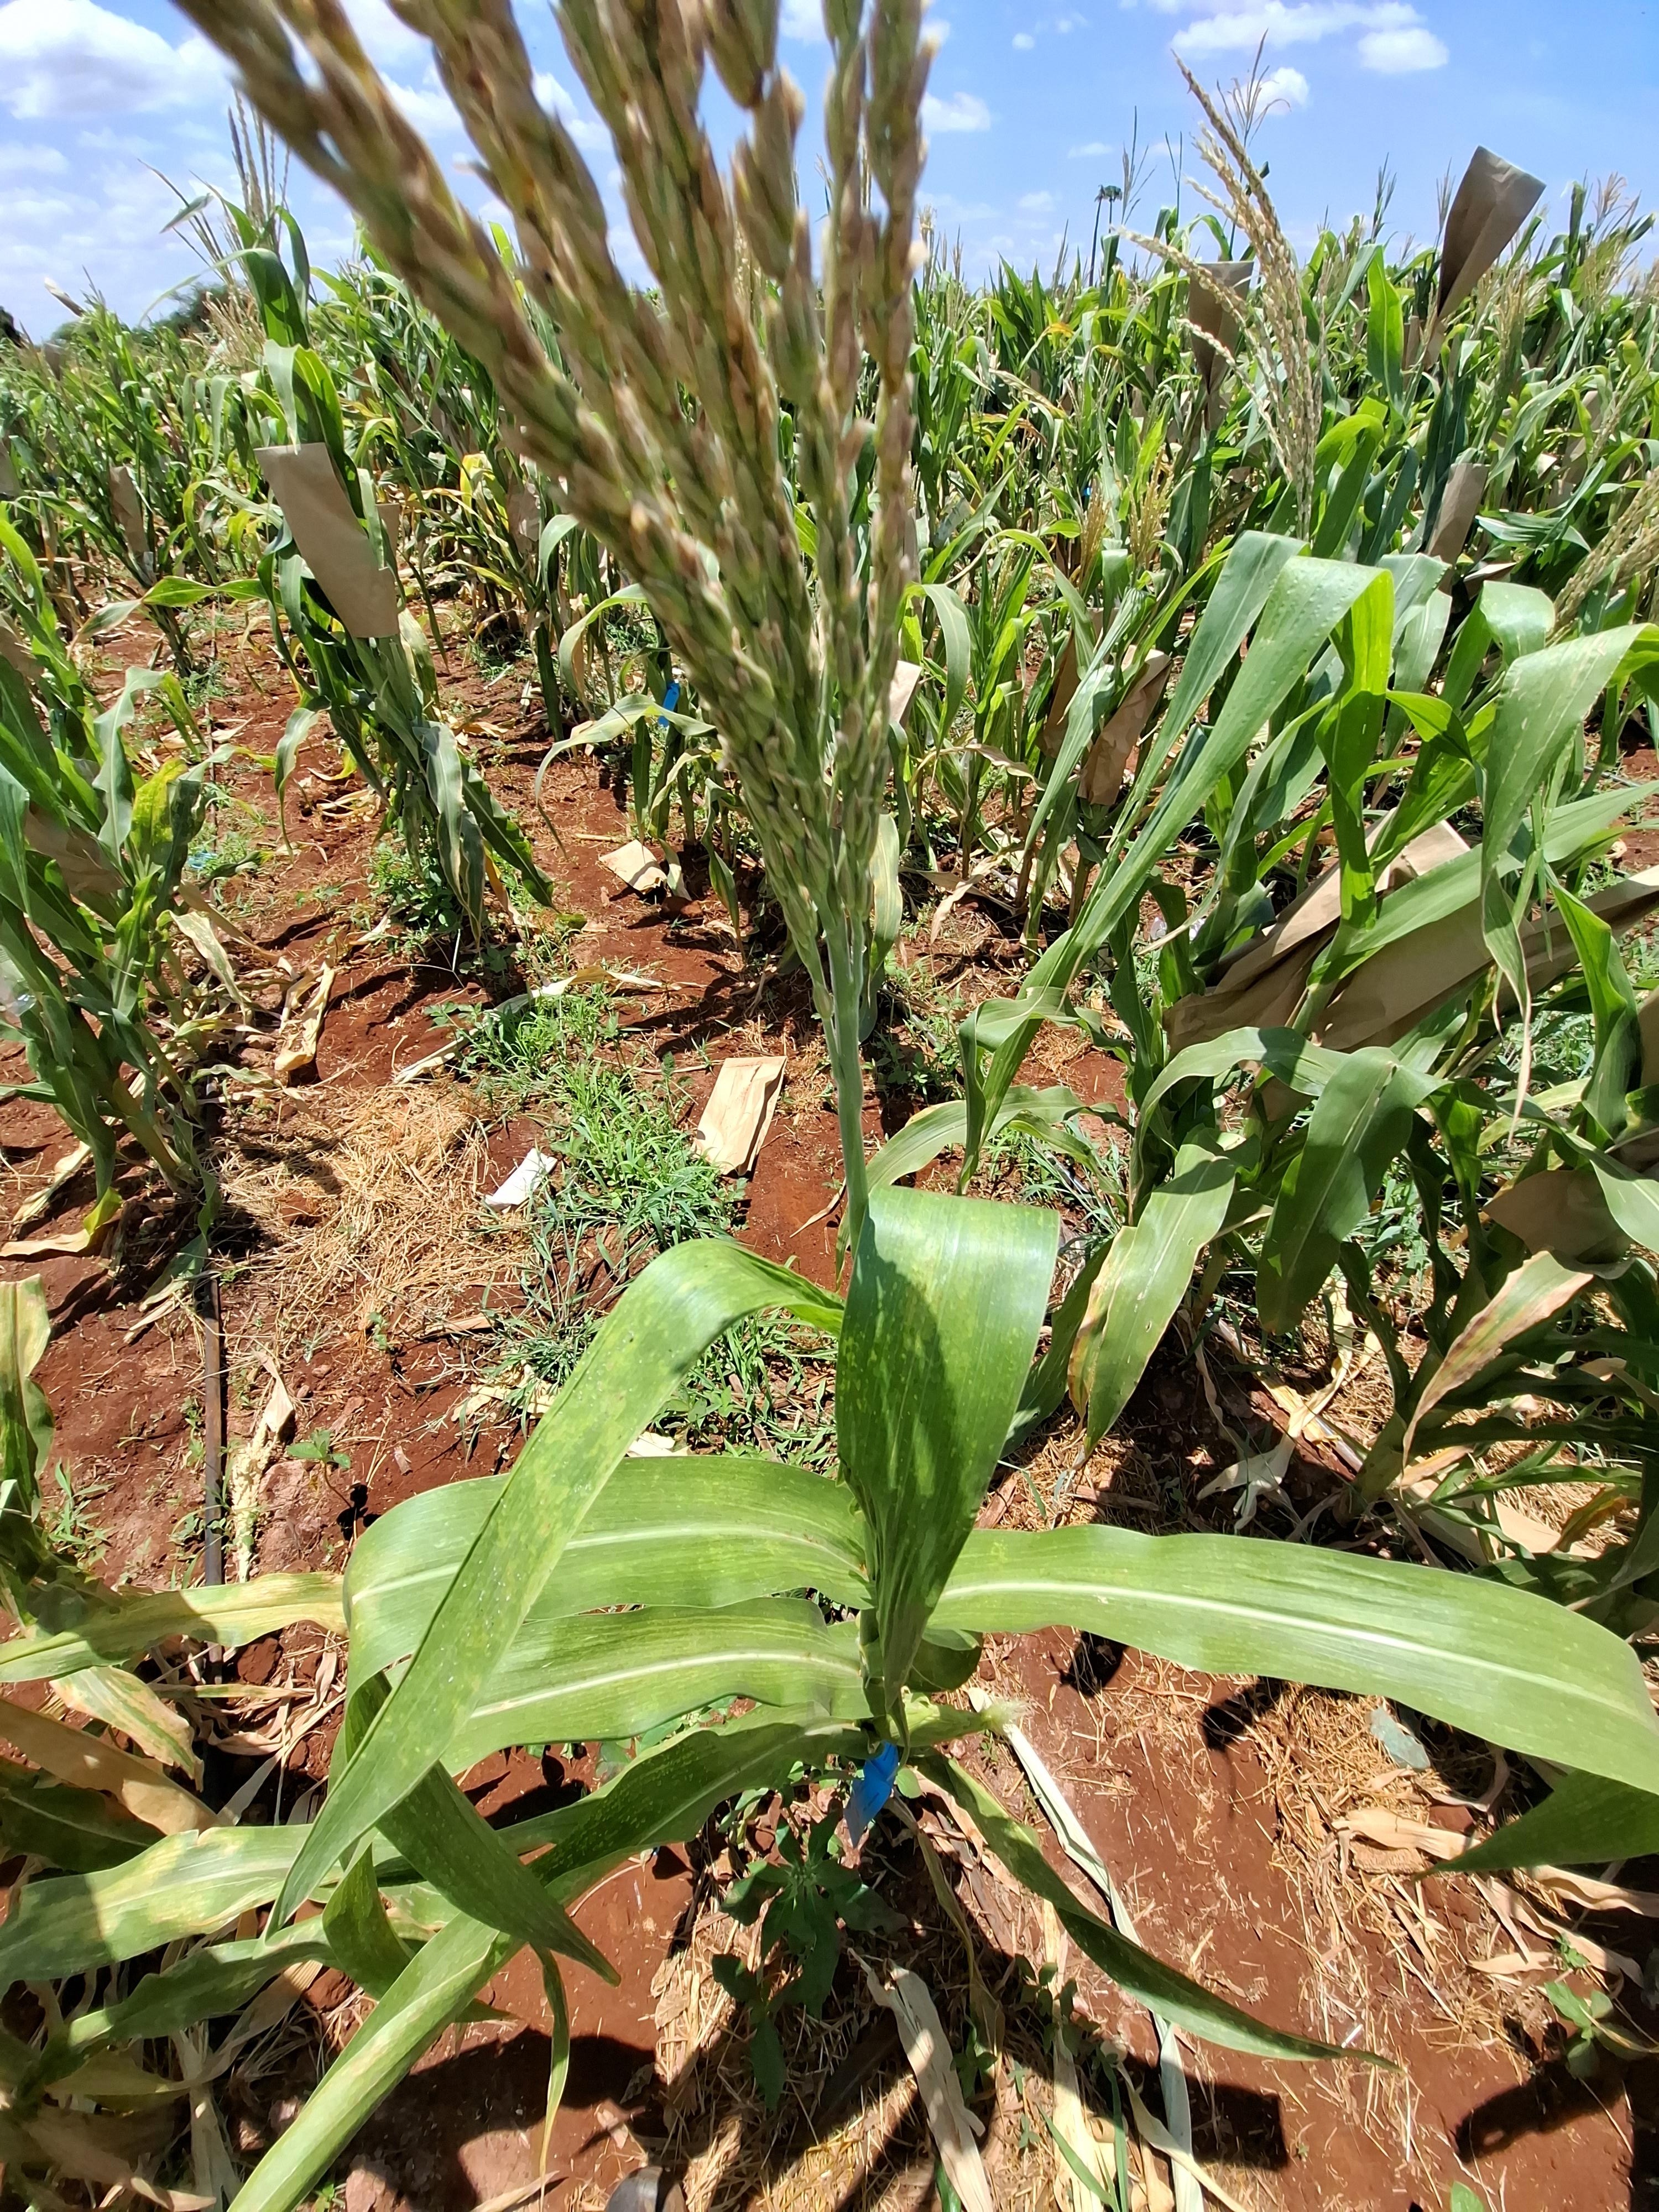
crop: maize
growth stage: flowering
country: Kenya
